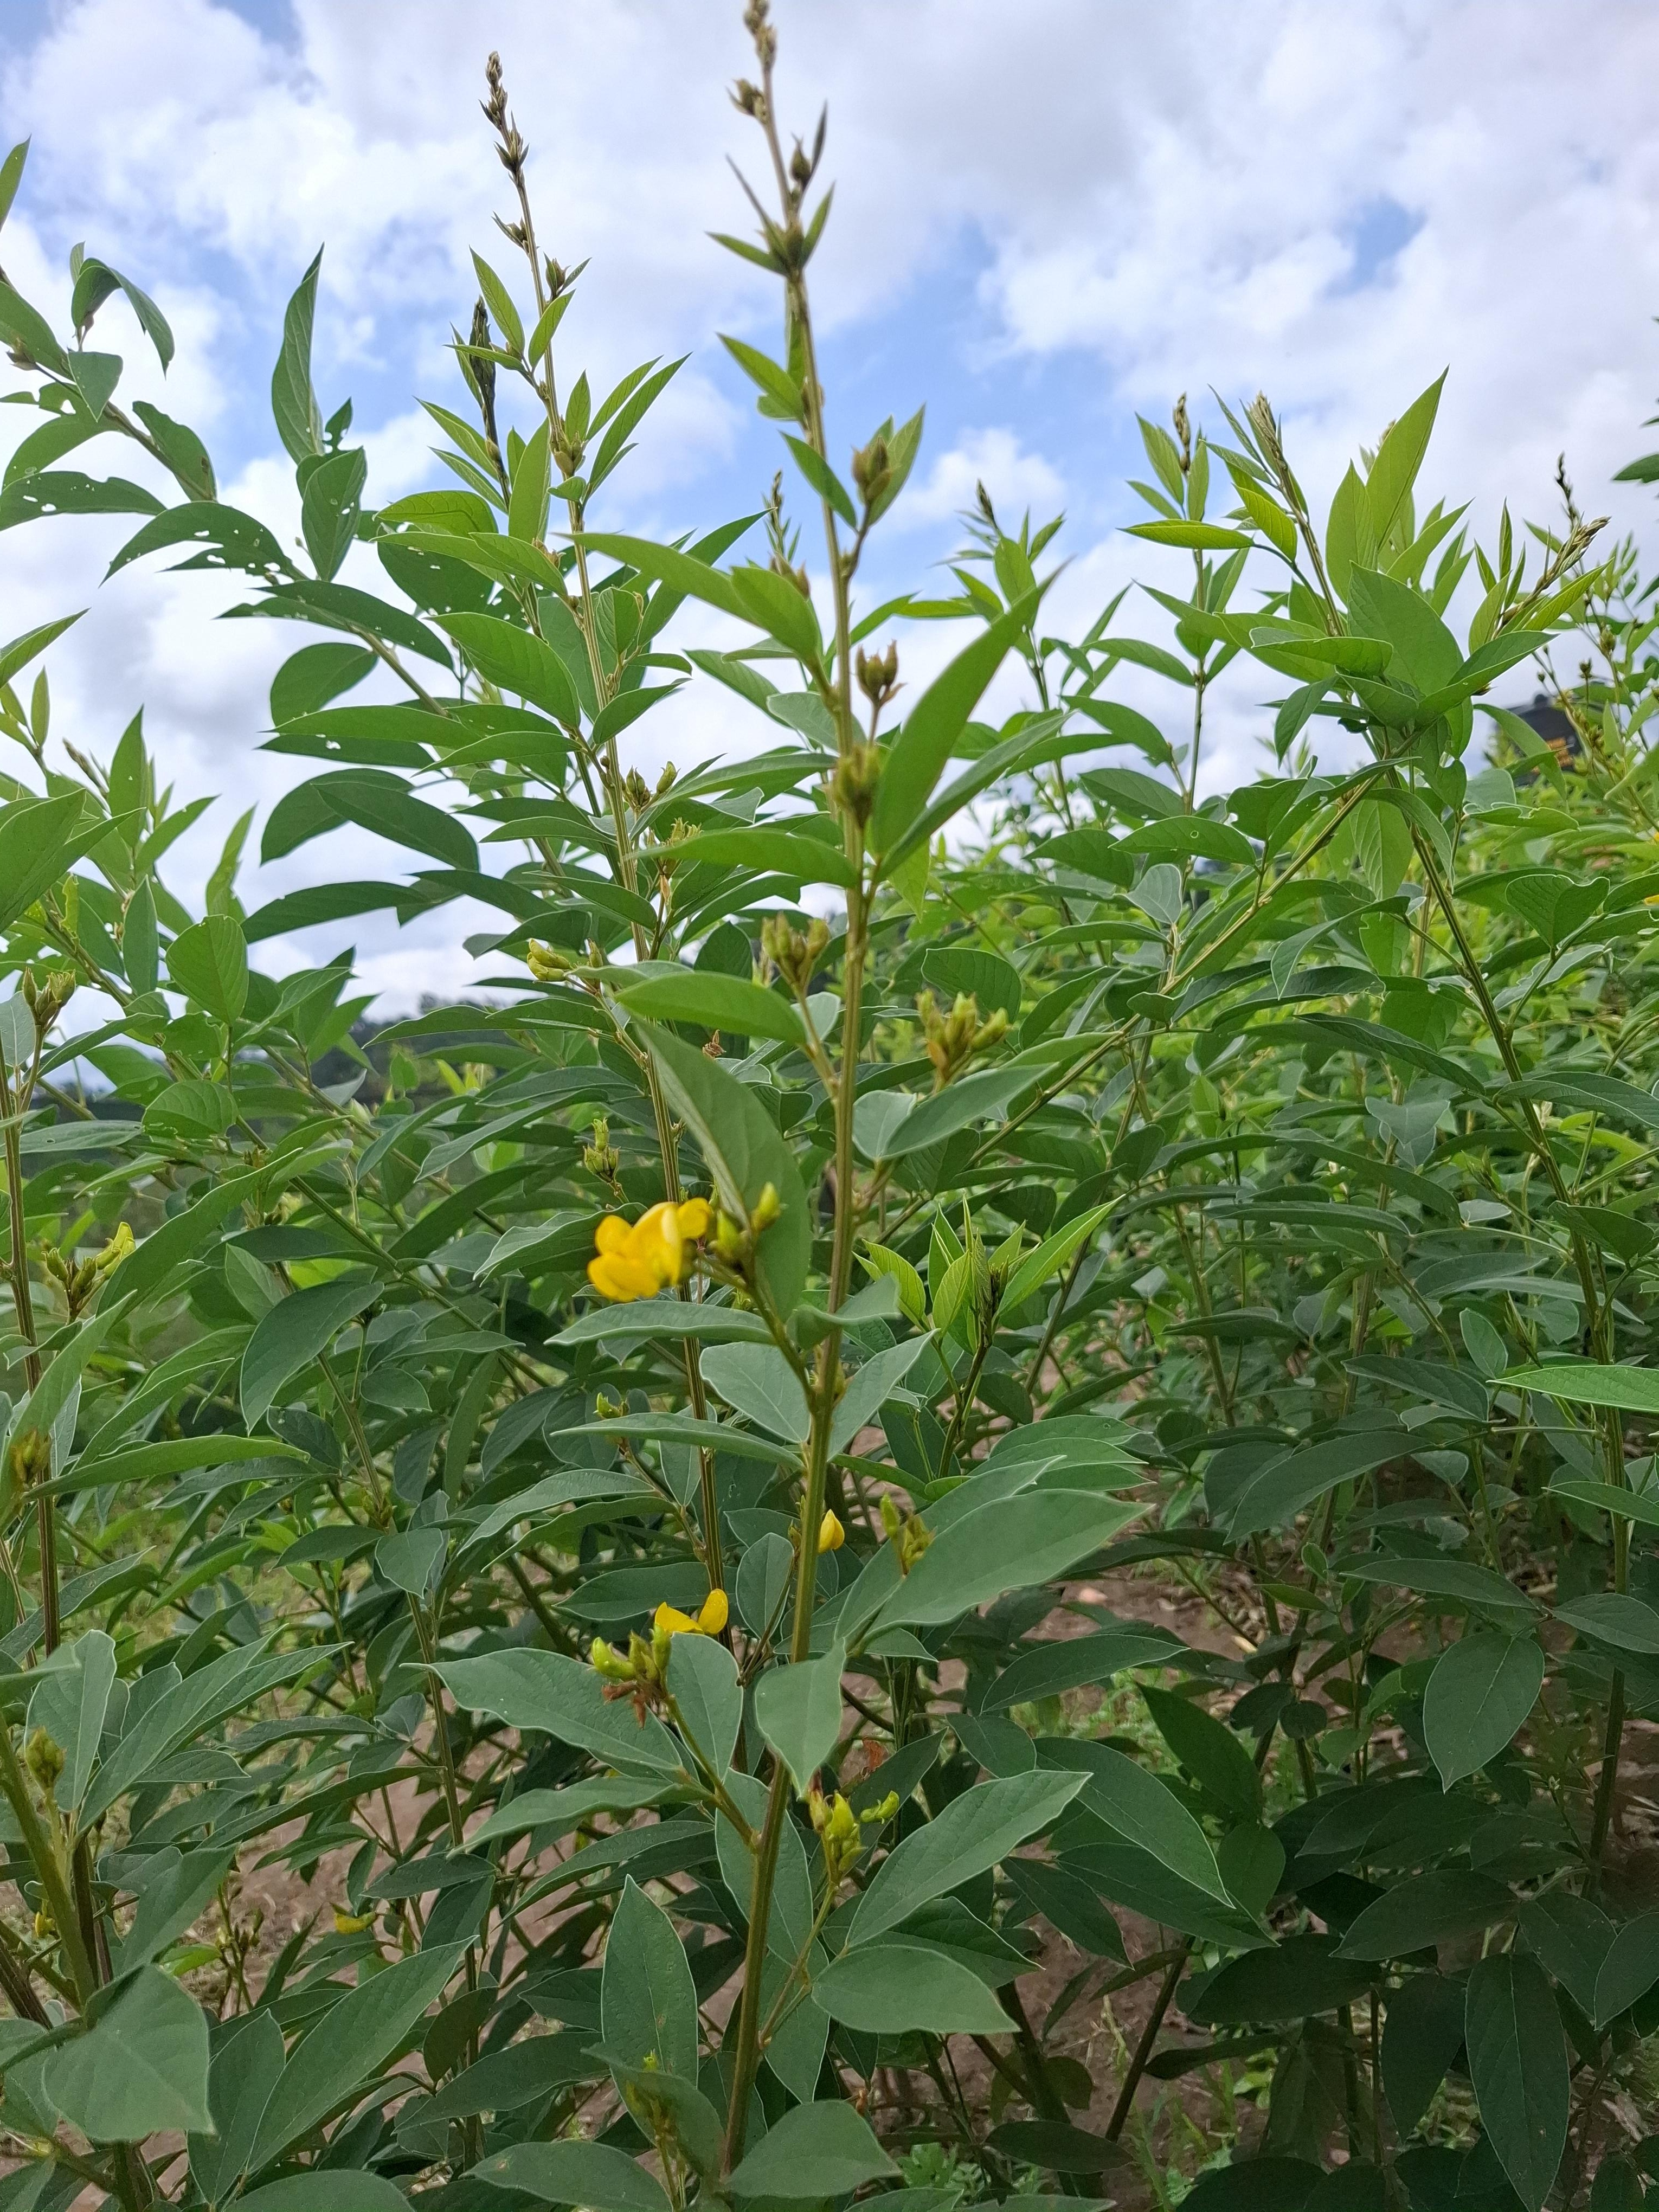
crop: sweet potato
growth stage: flowering
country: Tanzania
